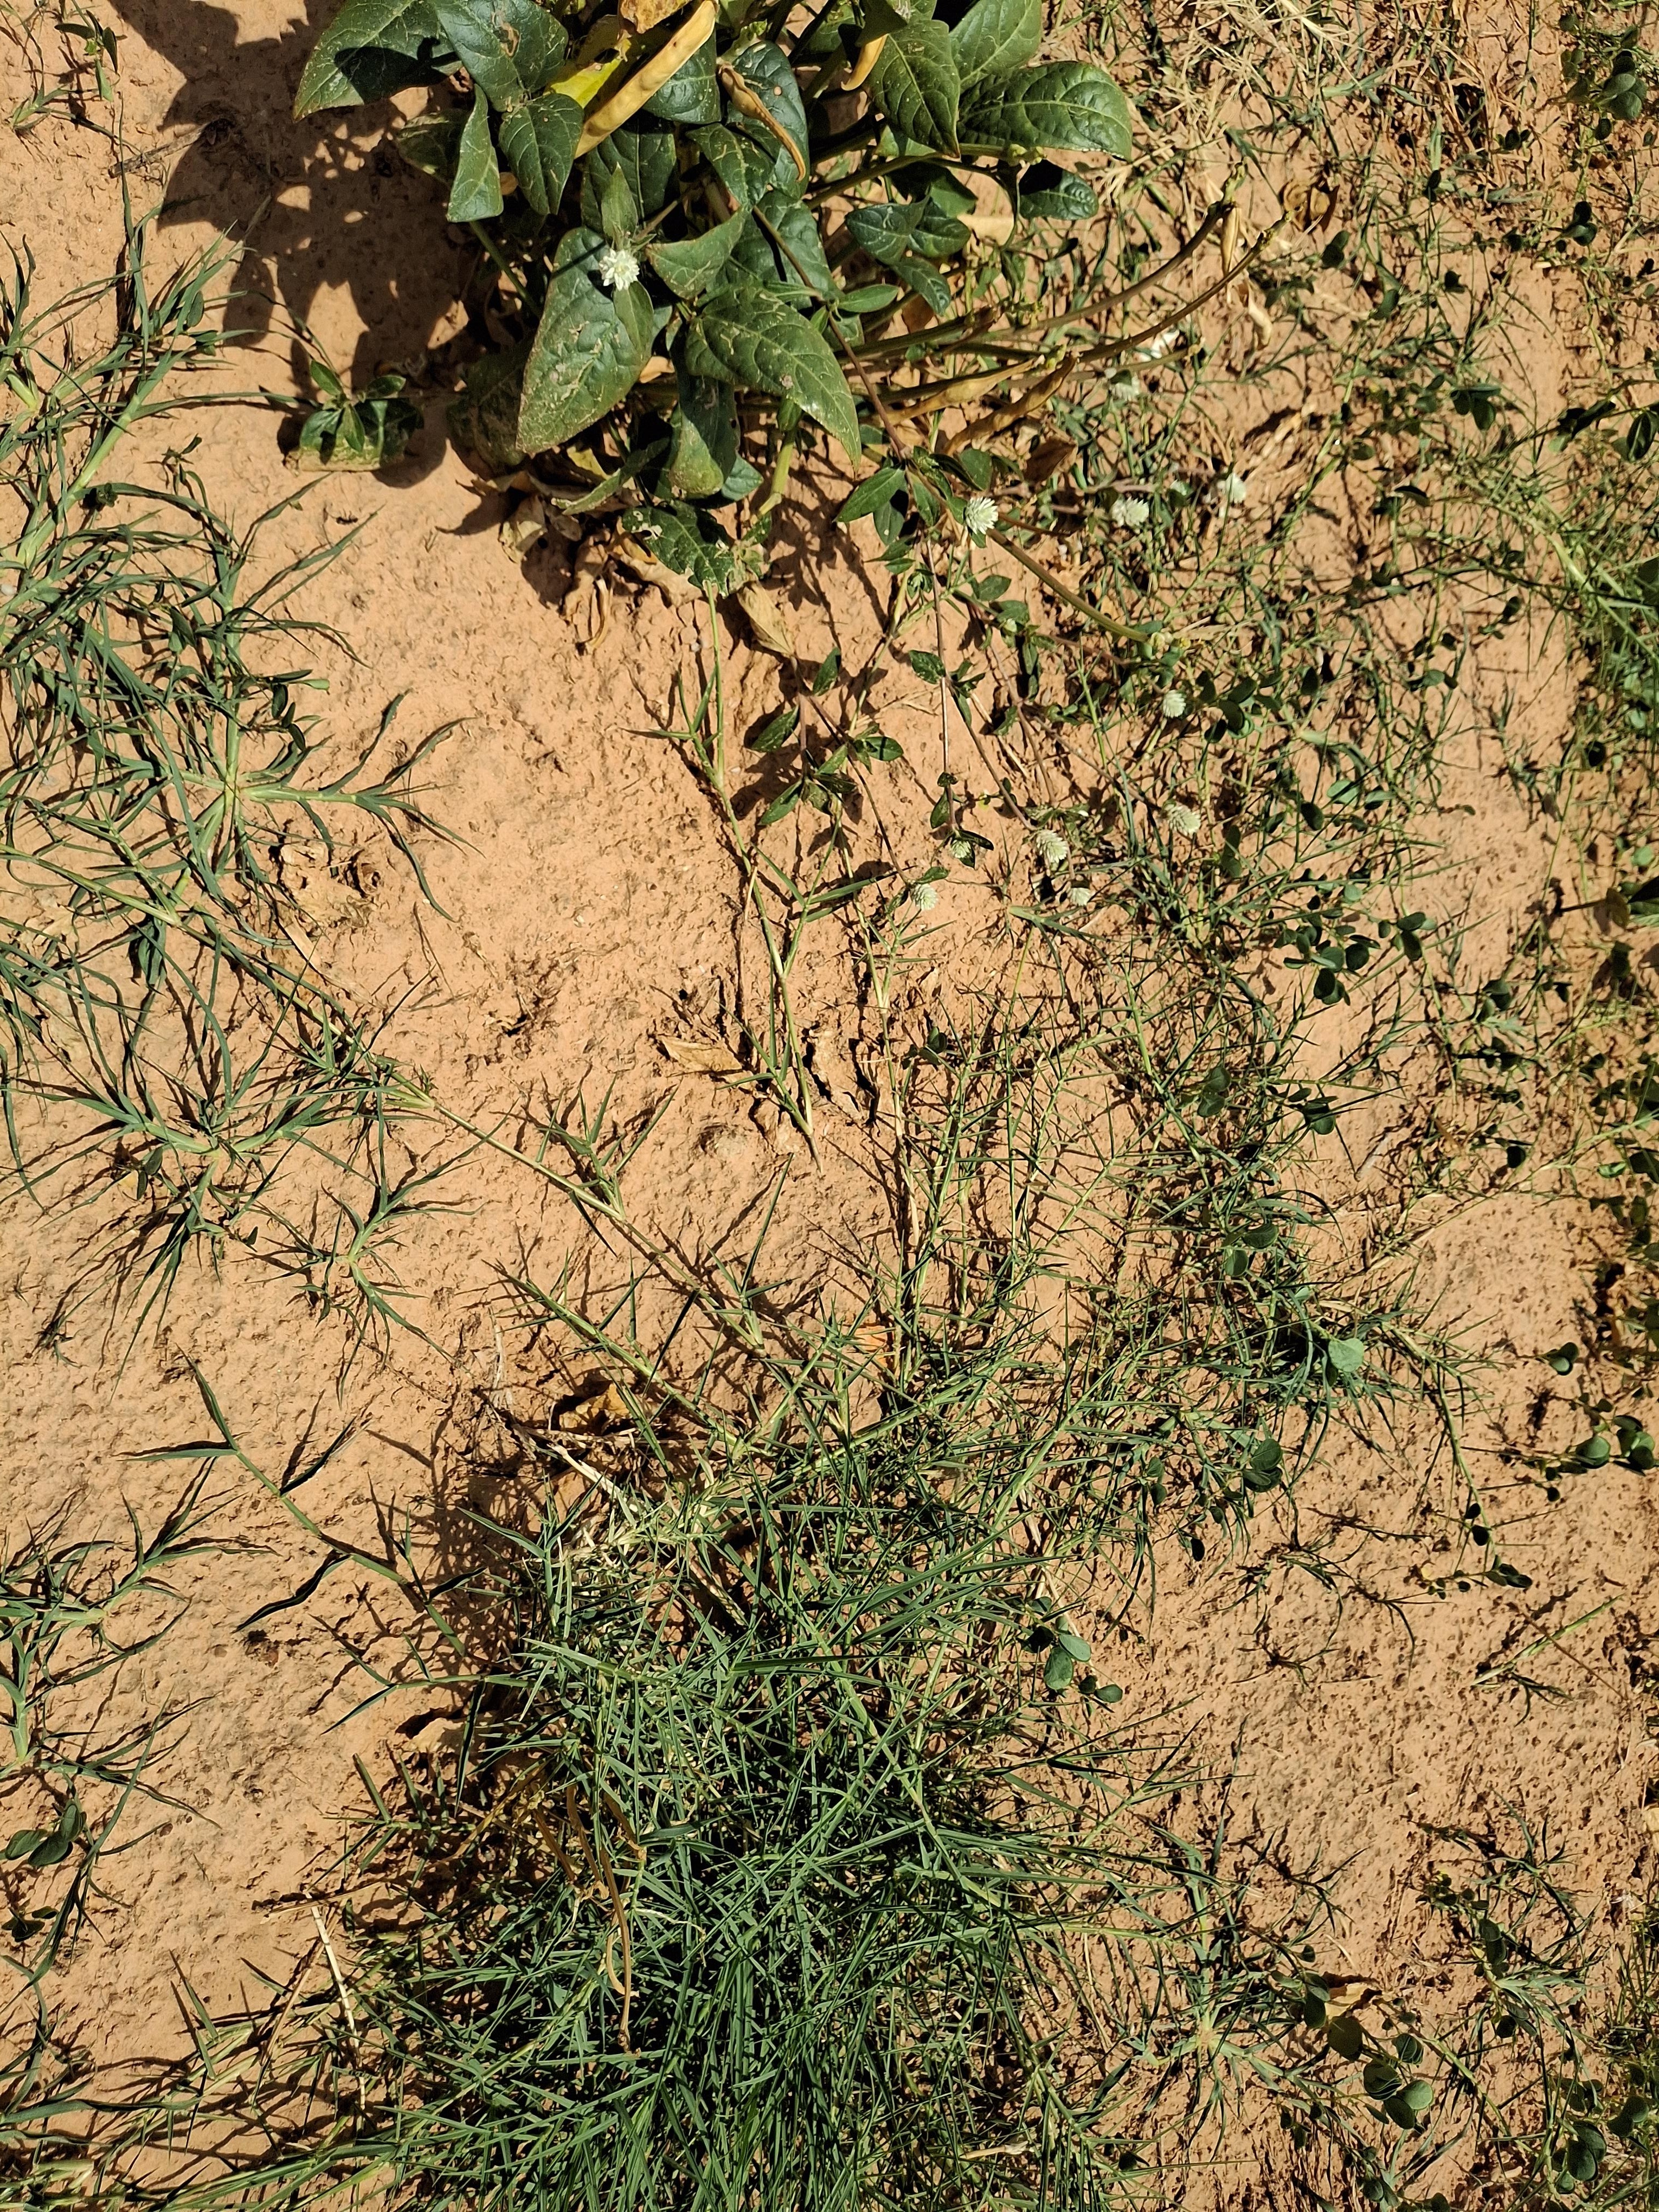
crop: cowpea
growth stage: harvest maturity
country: Nigeria
